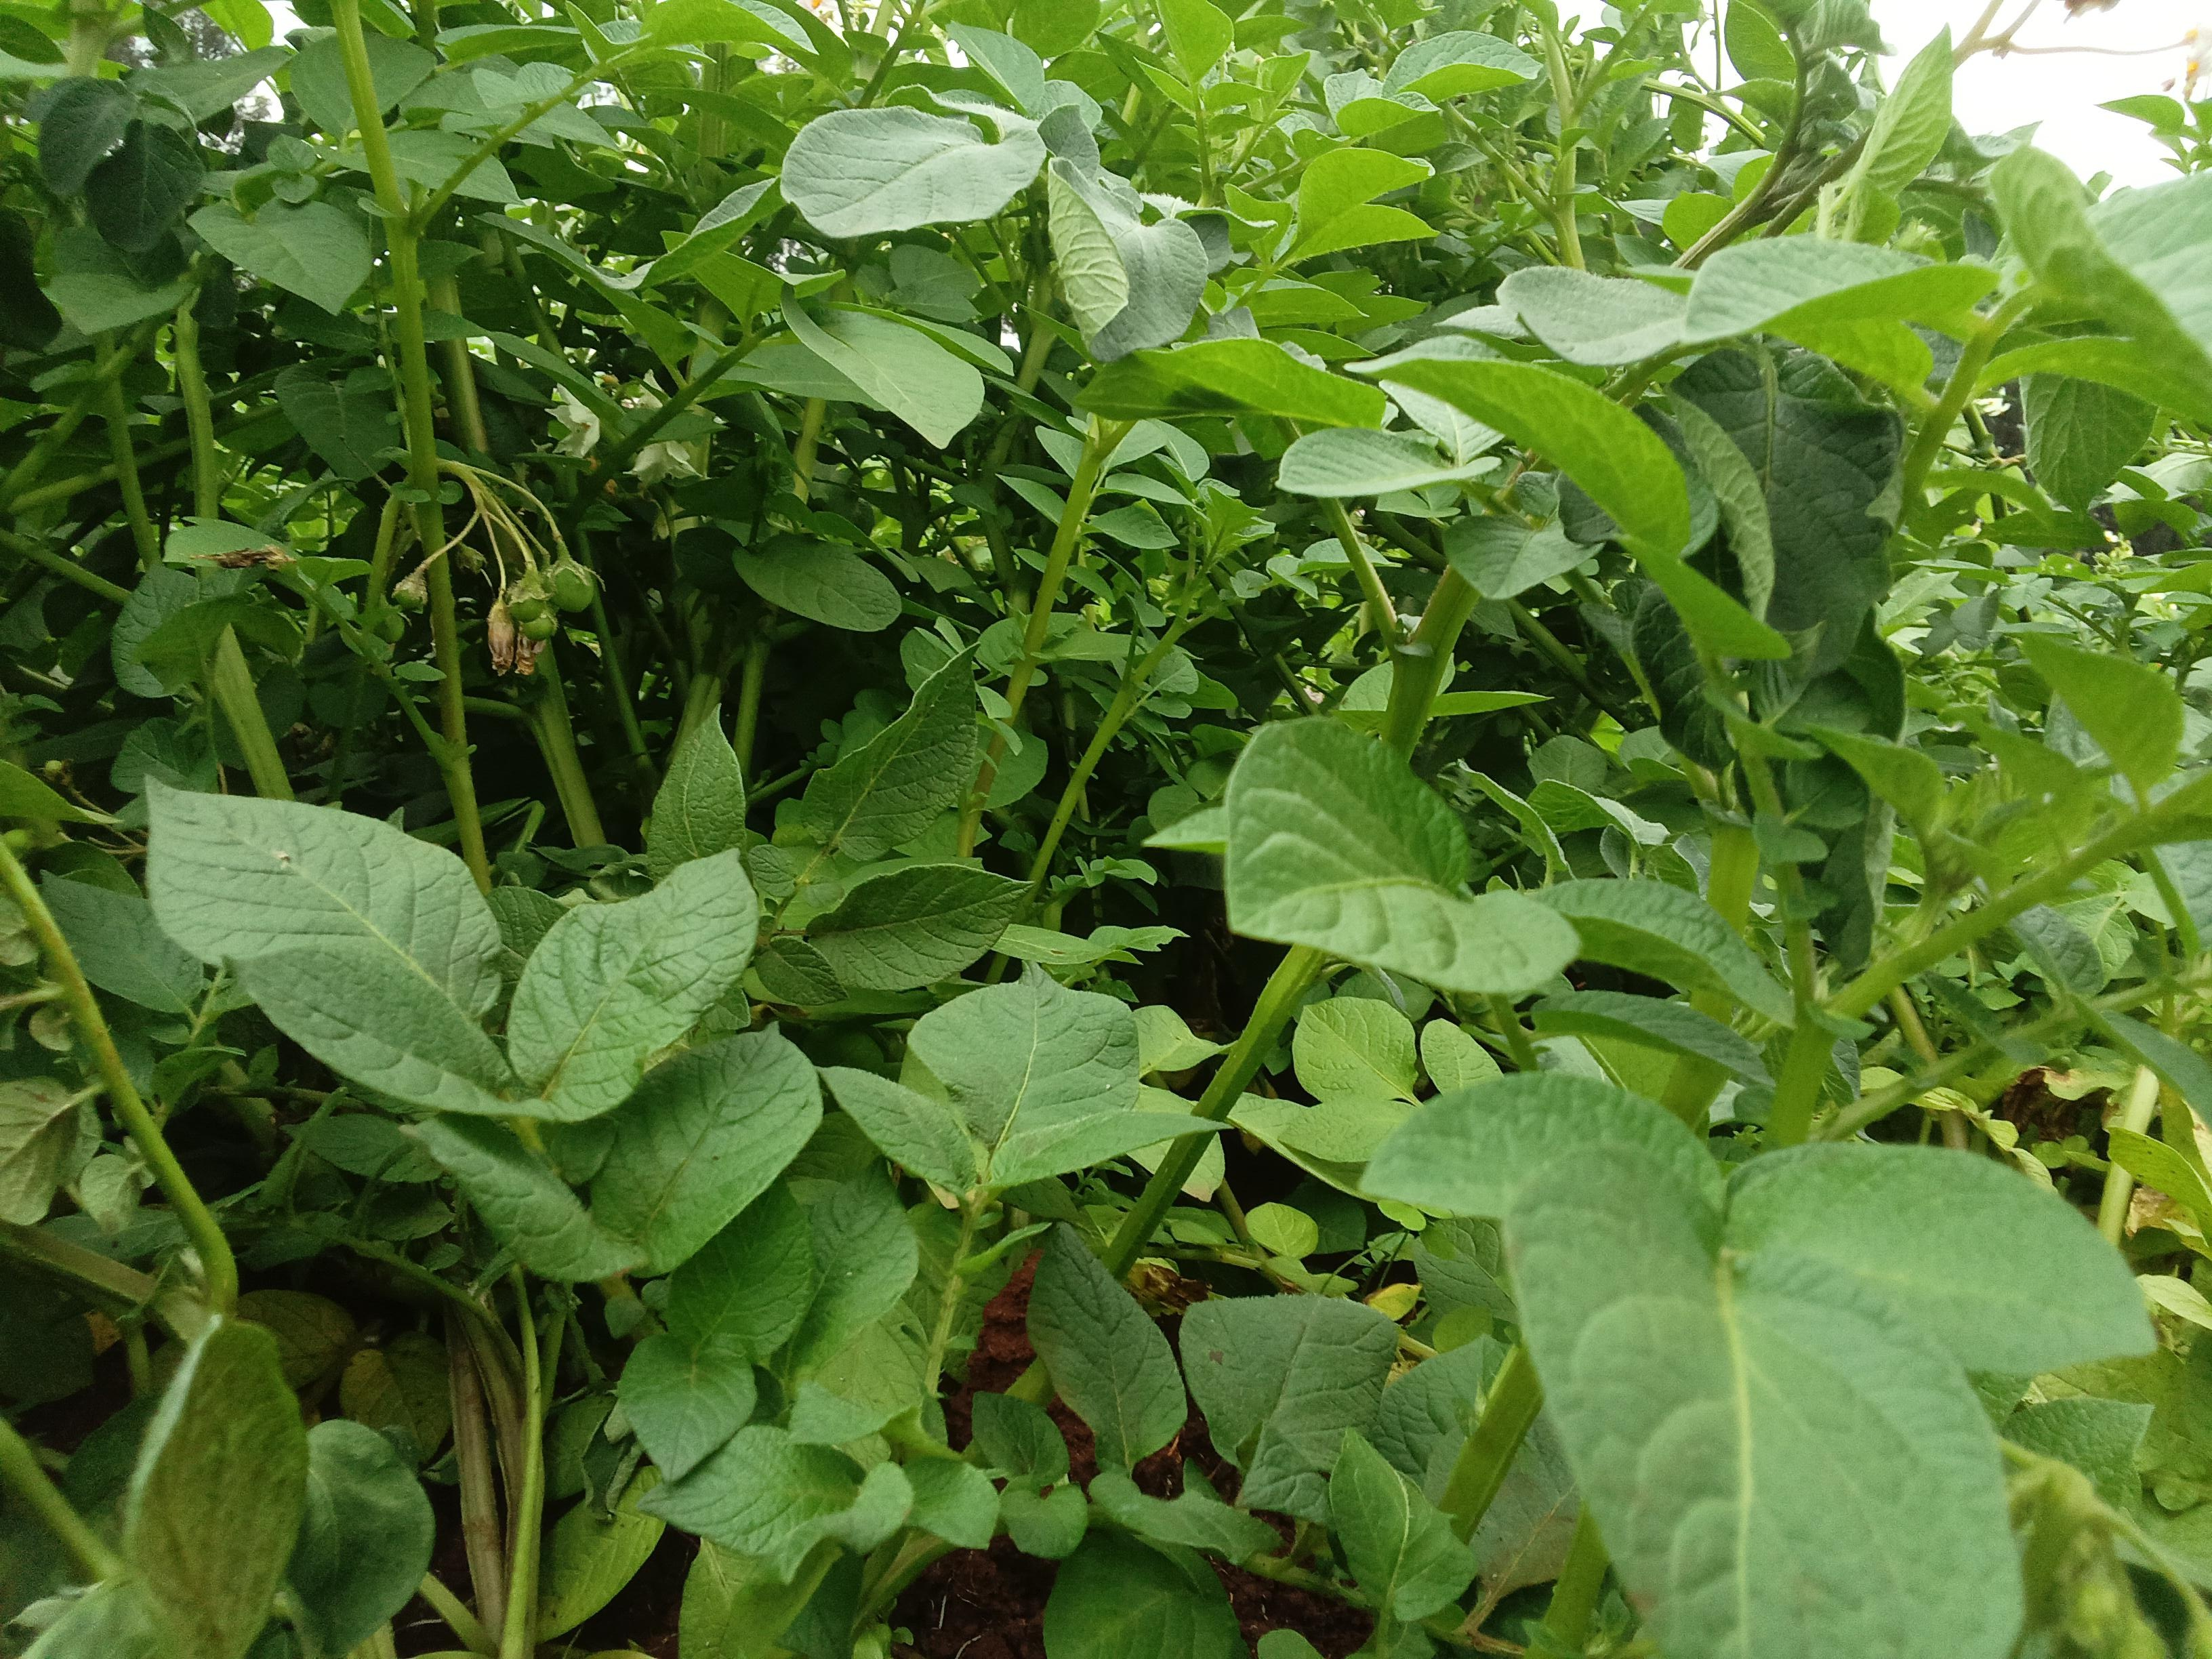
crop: potato
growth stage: flowering
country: Kenya
